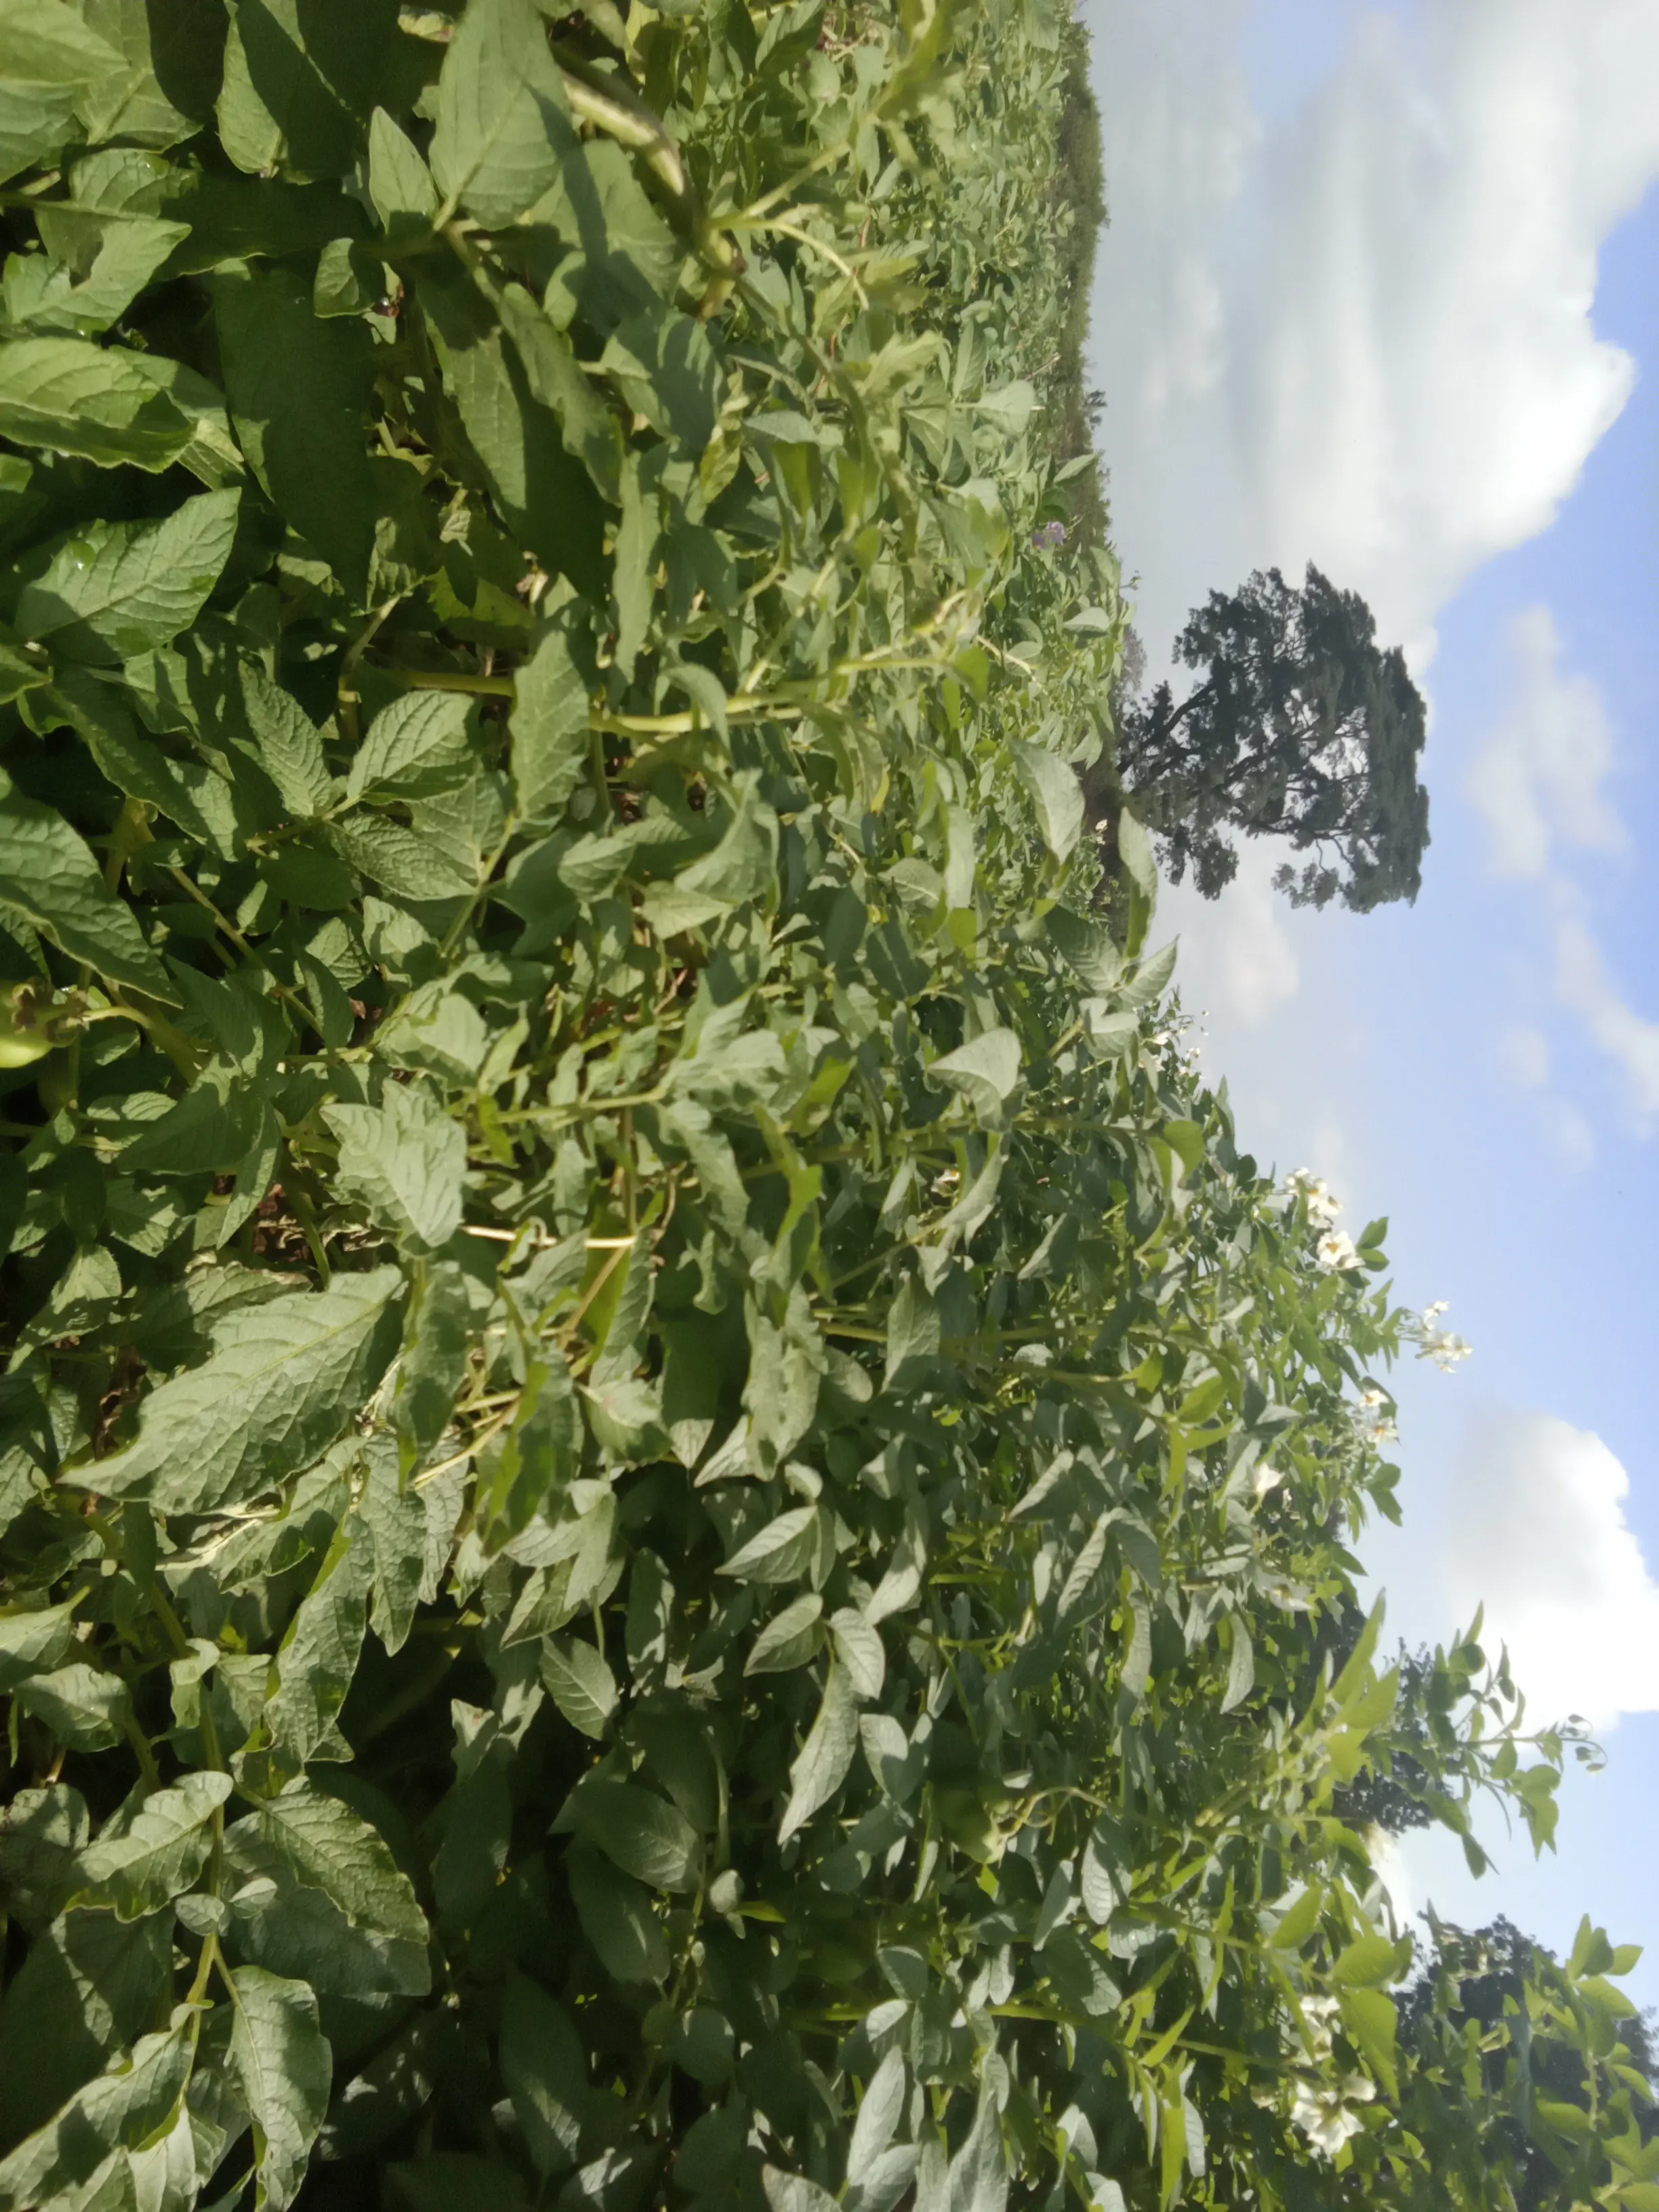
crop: potato
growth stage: harvest maturity
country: Kenya
